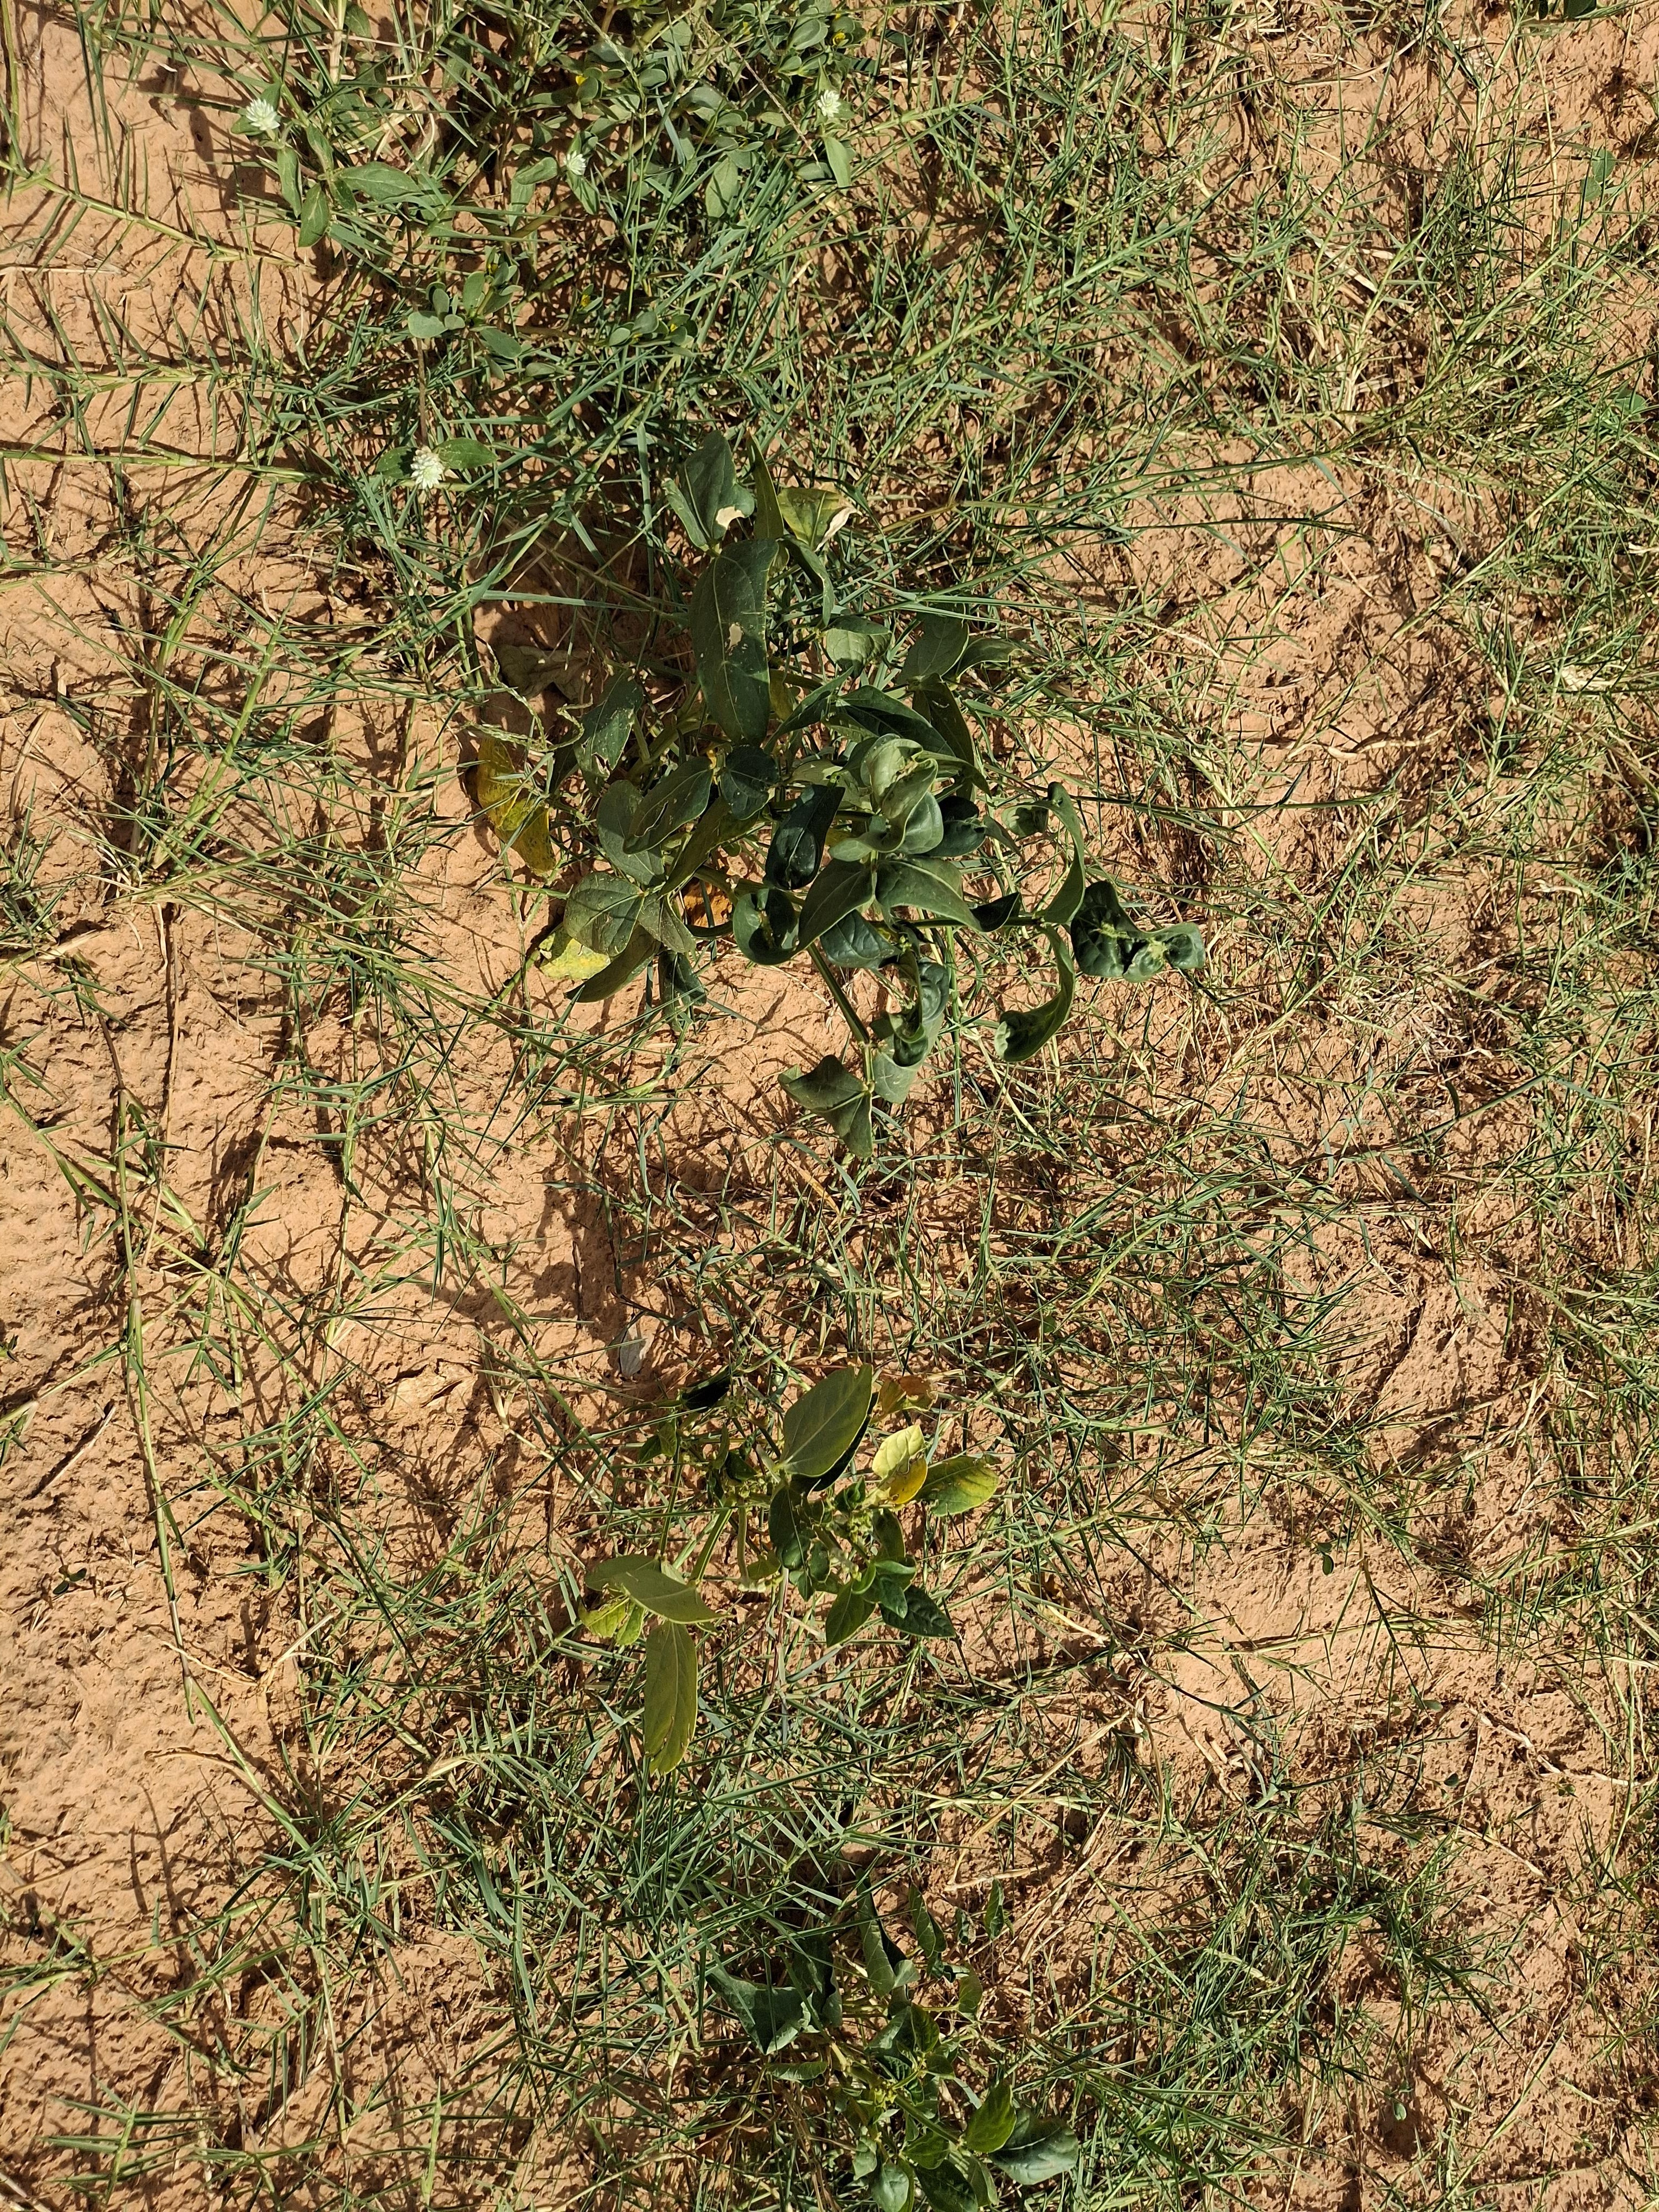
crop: cowpea
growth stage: harvest maturity
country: Nigeria
